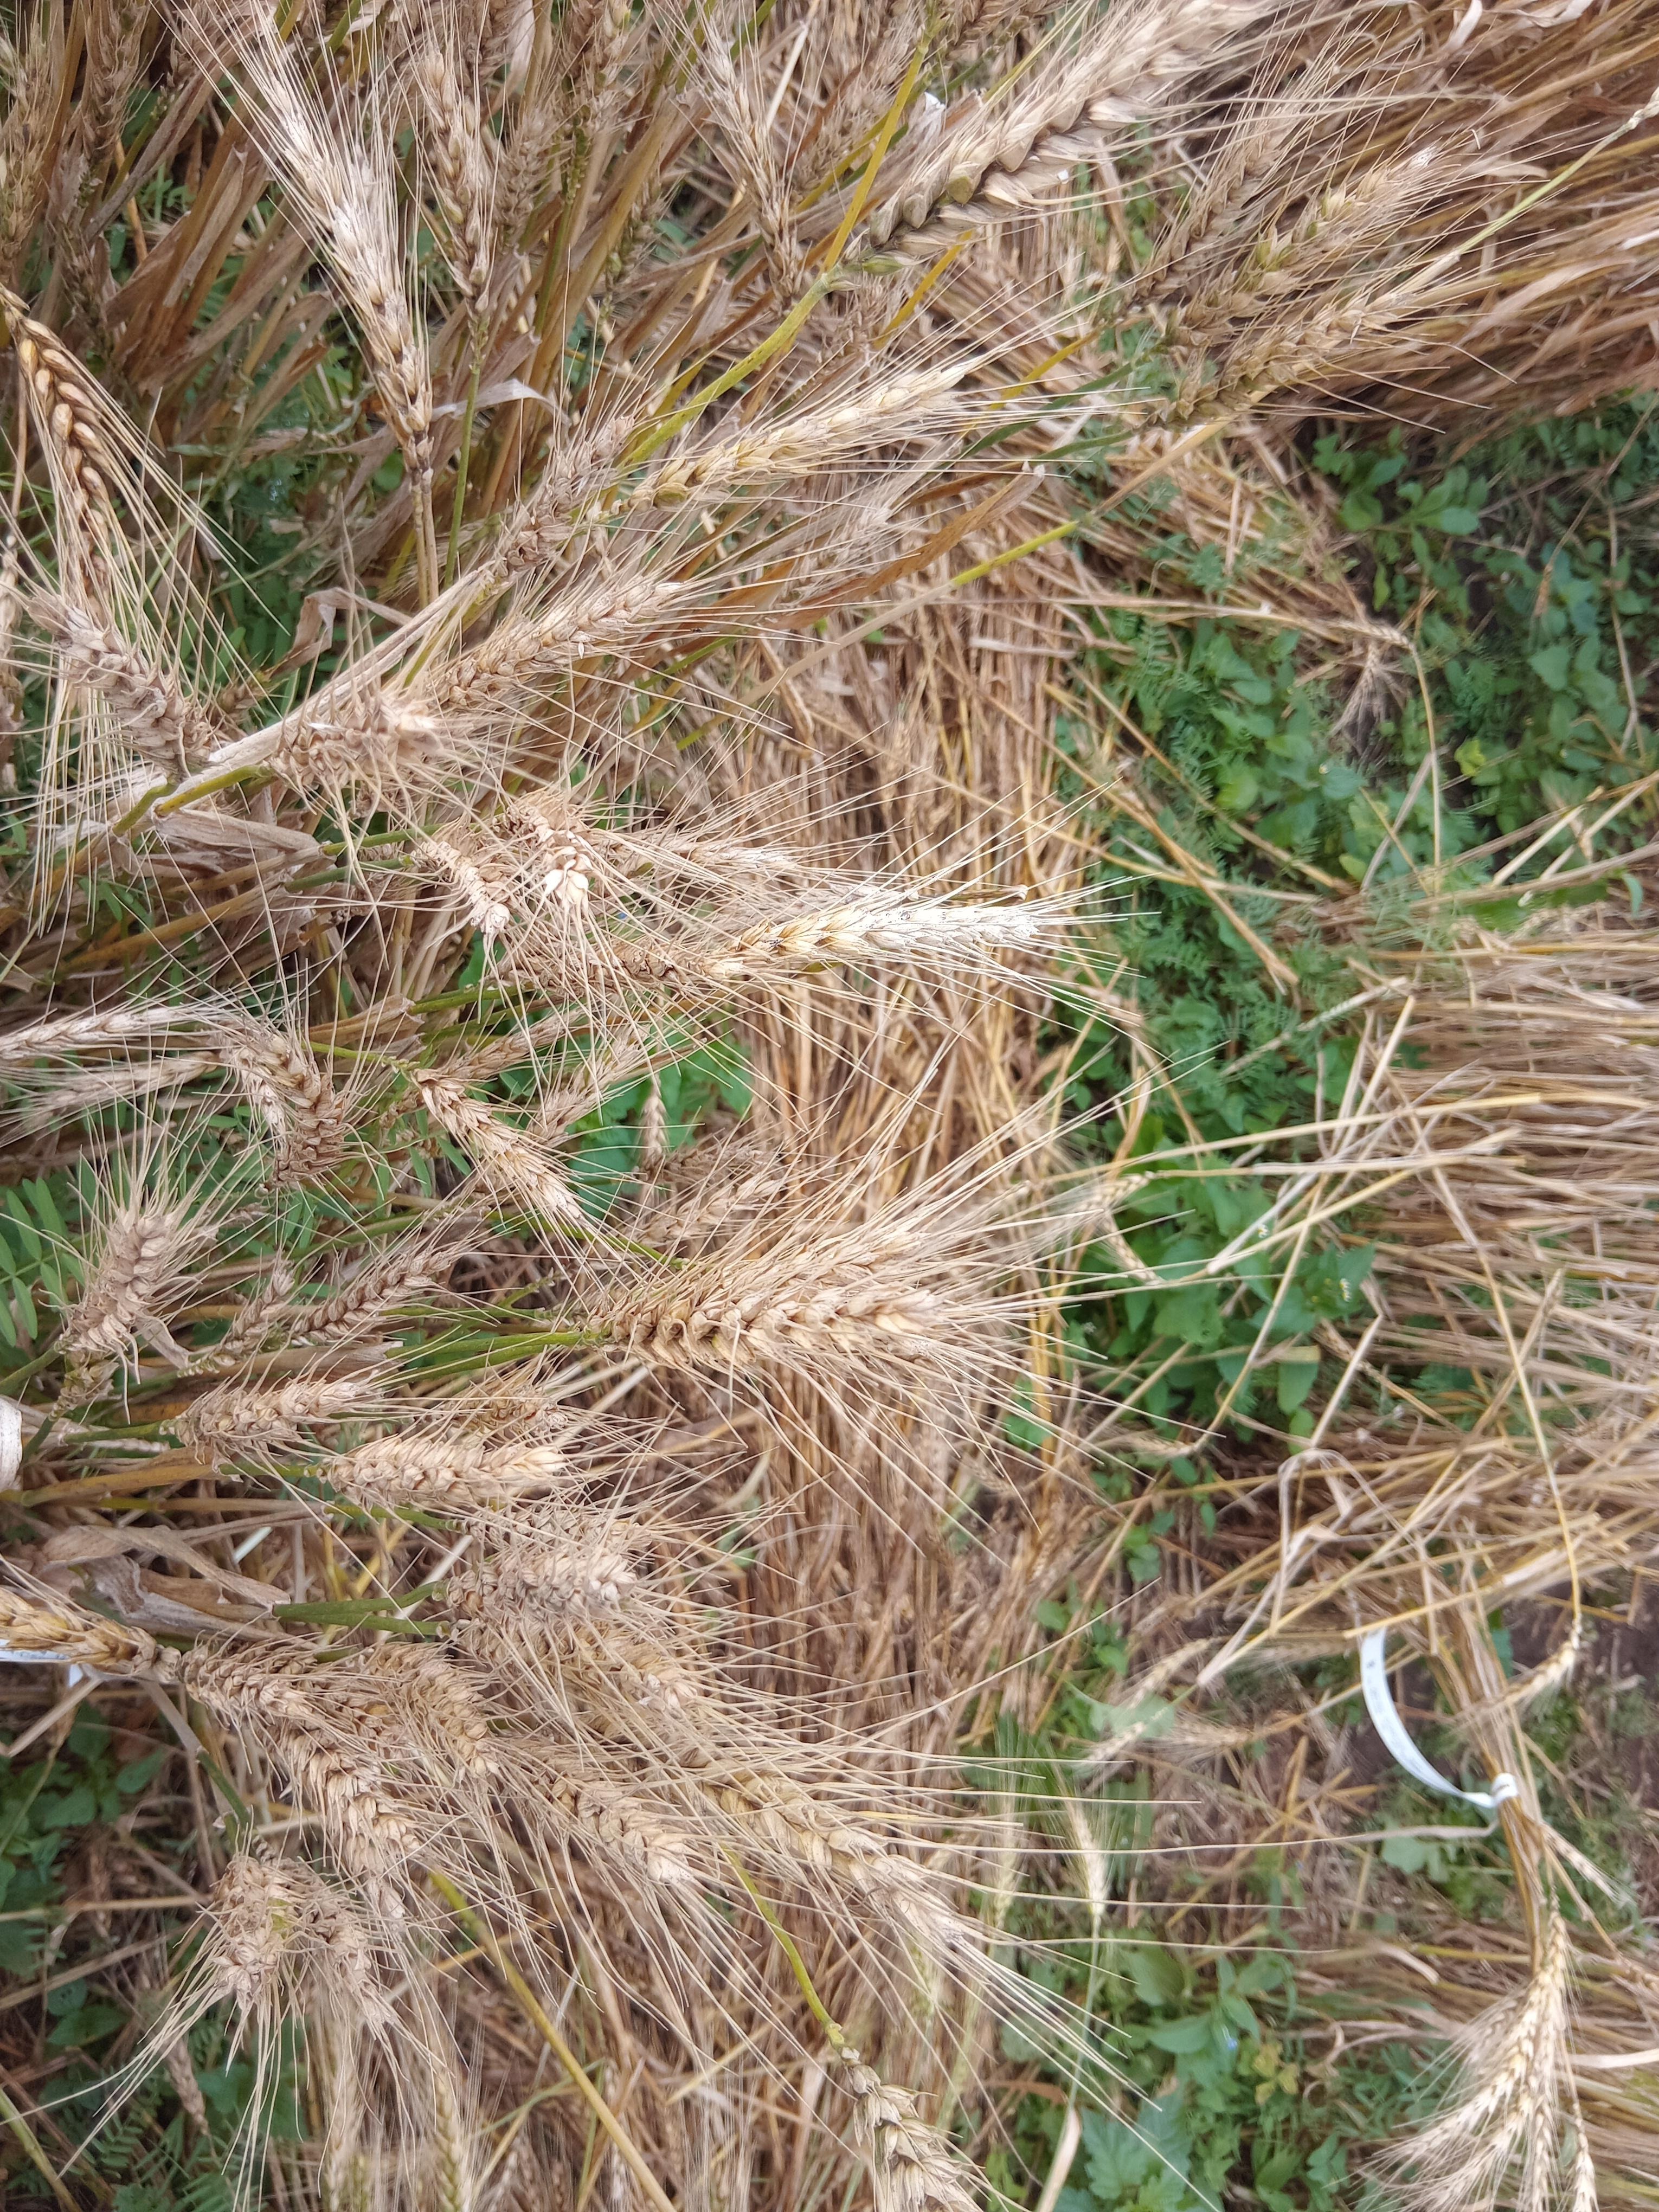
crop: wheat
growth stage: maturity
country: Kenya
